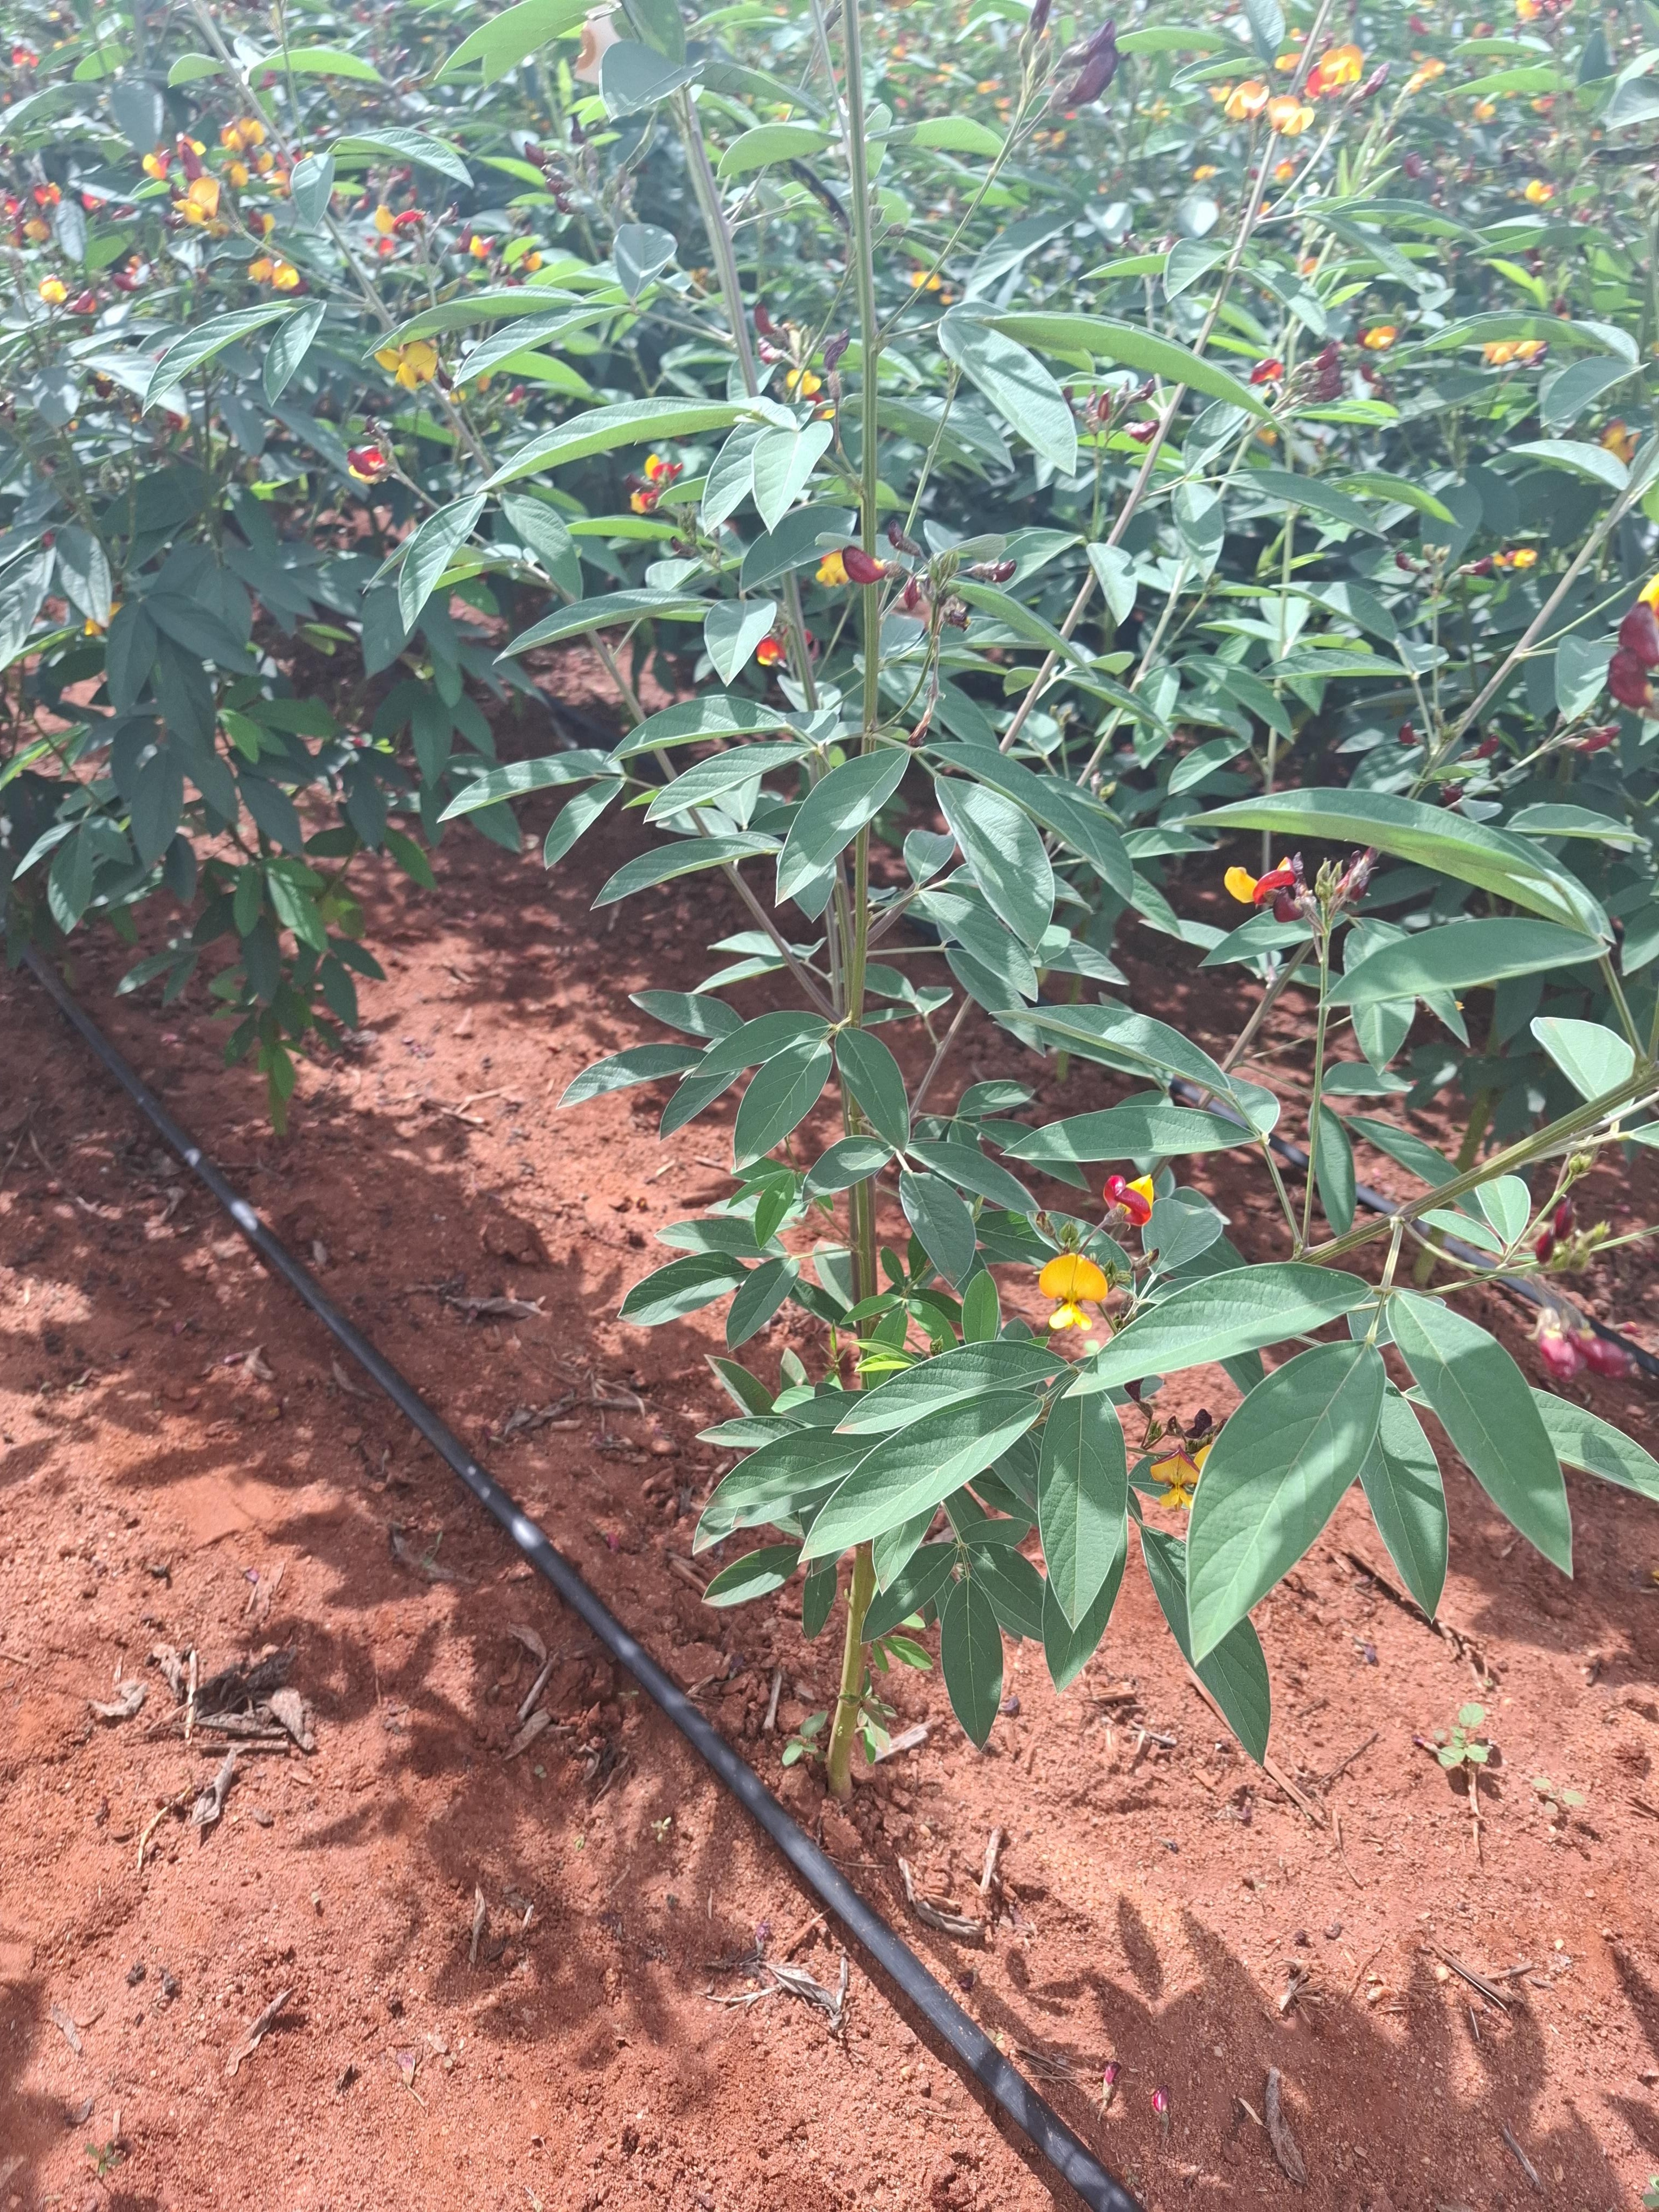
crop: pigeonpea
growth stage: development pod
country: Kenya
